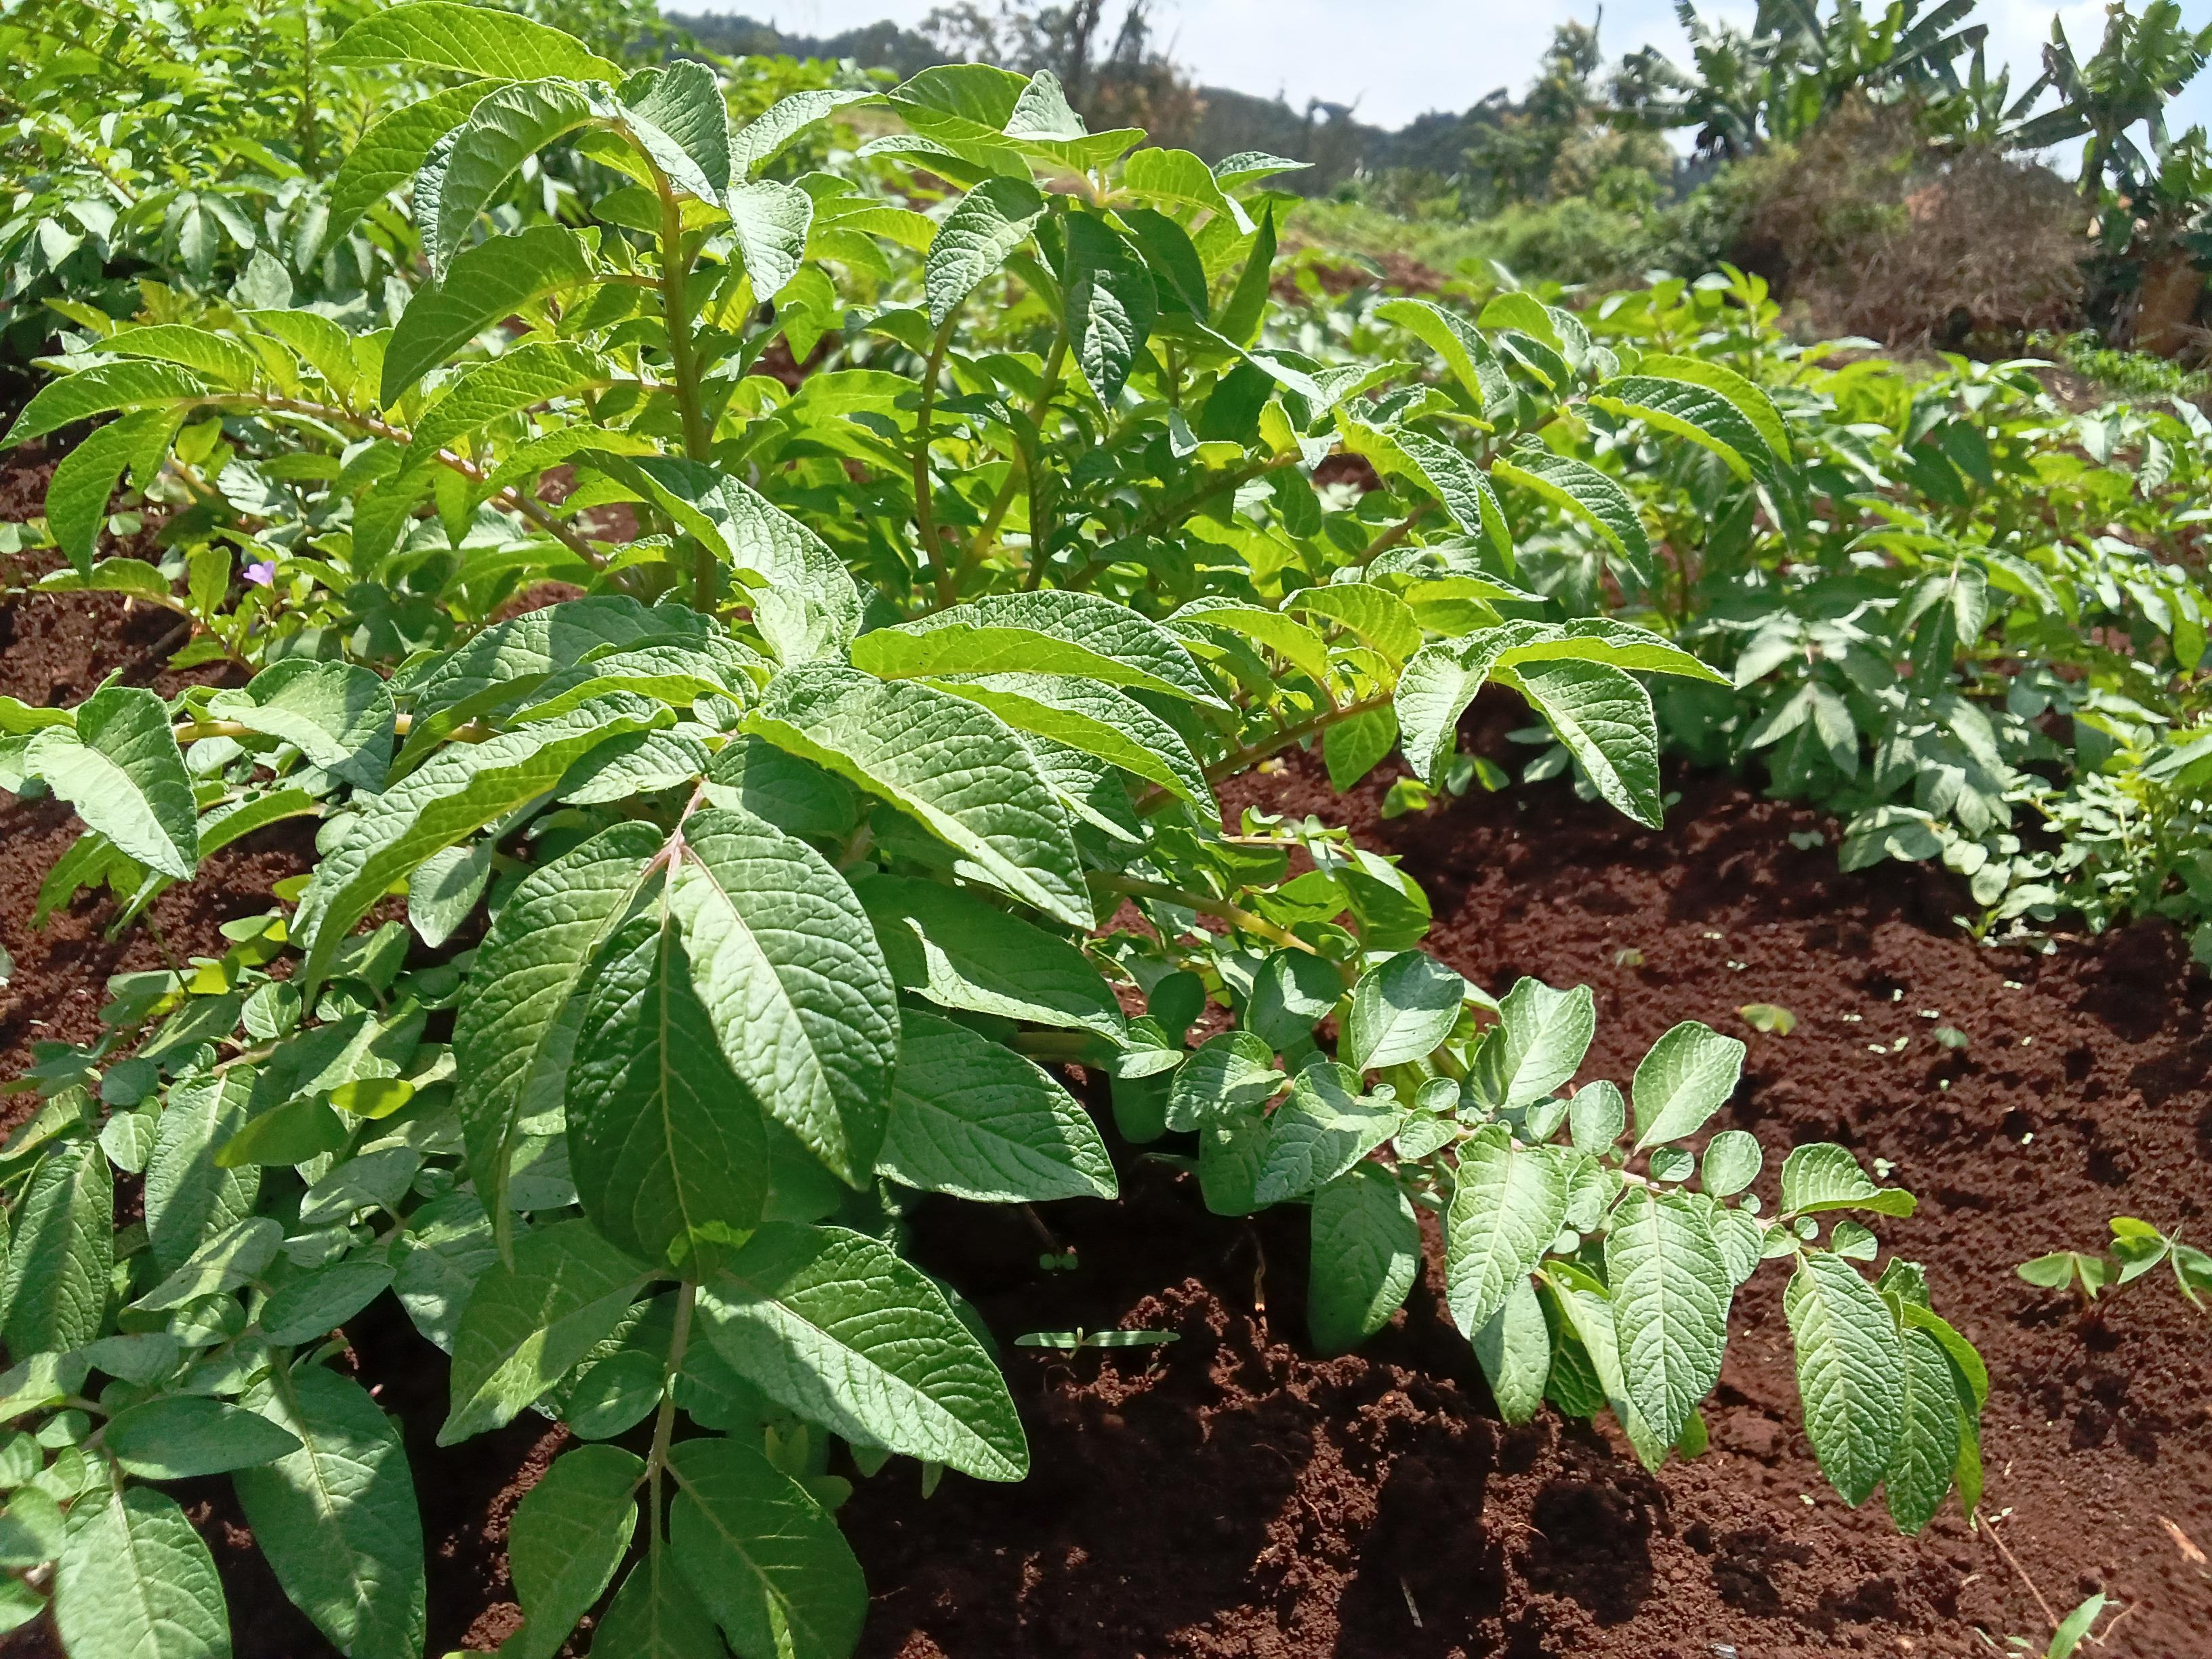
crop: potato
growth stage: vegetative
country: Kenya
